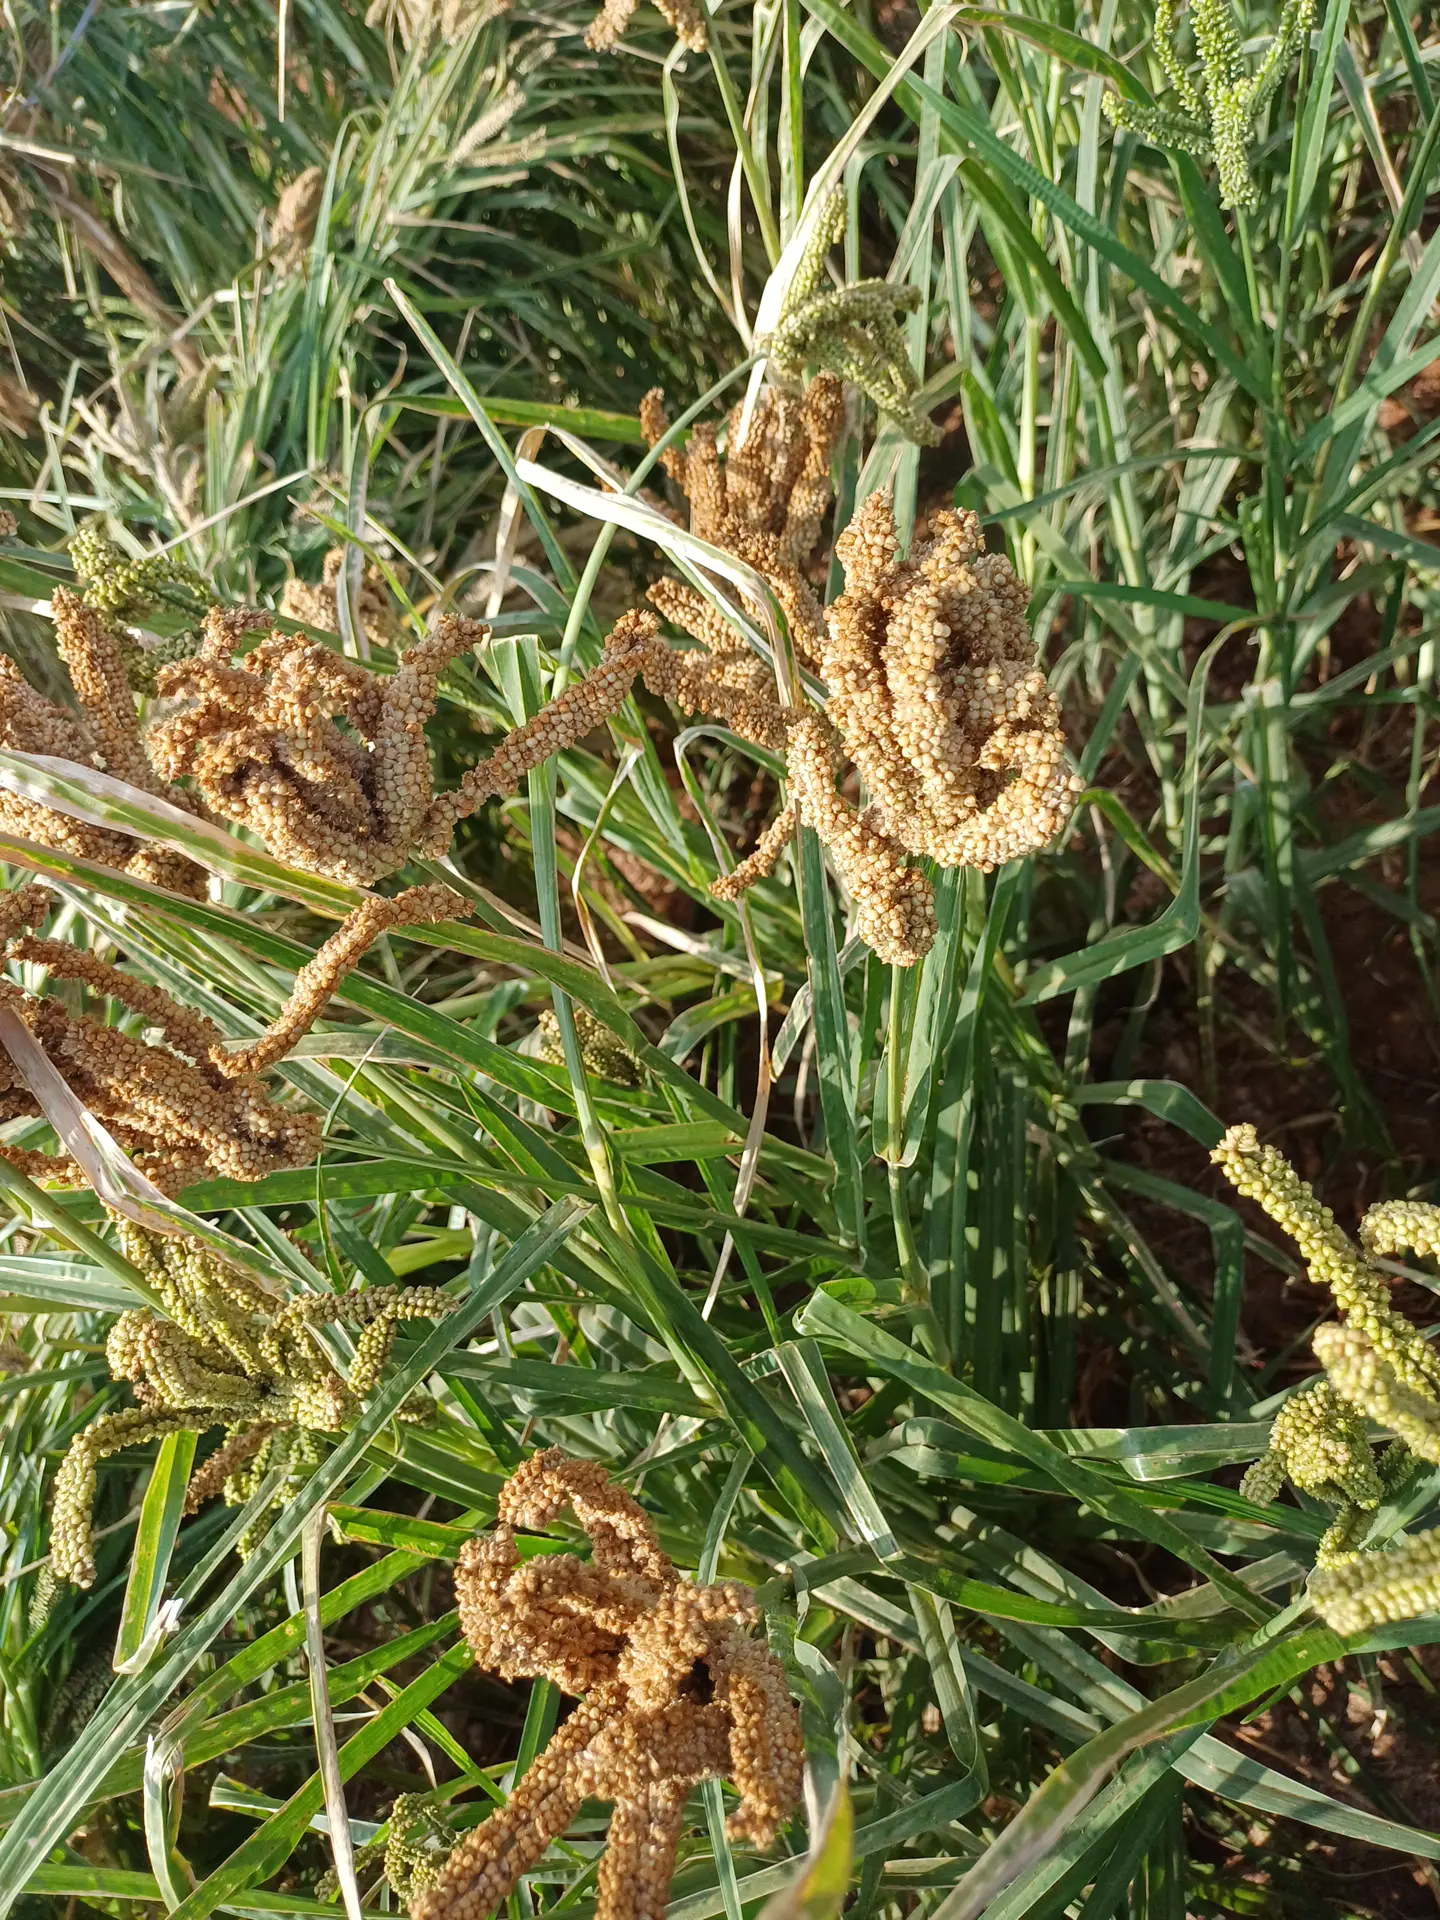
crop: finger millet
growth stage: maturity
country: Kenya
